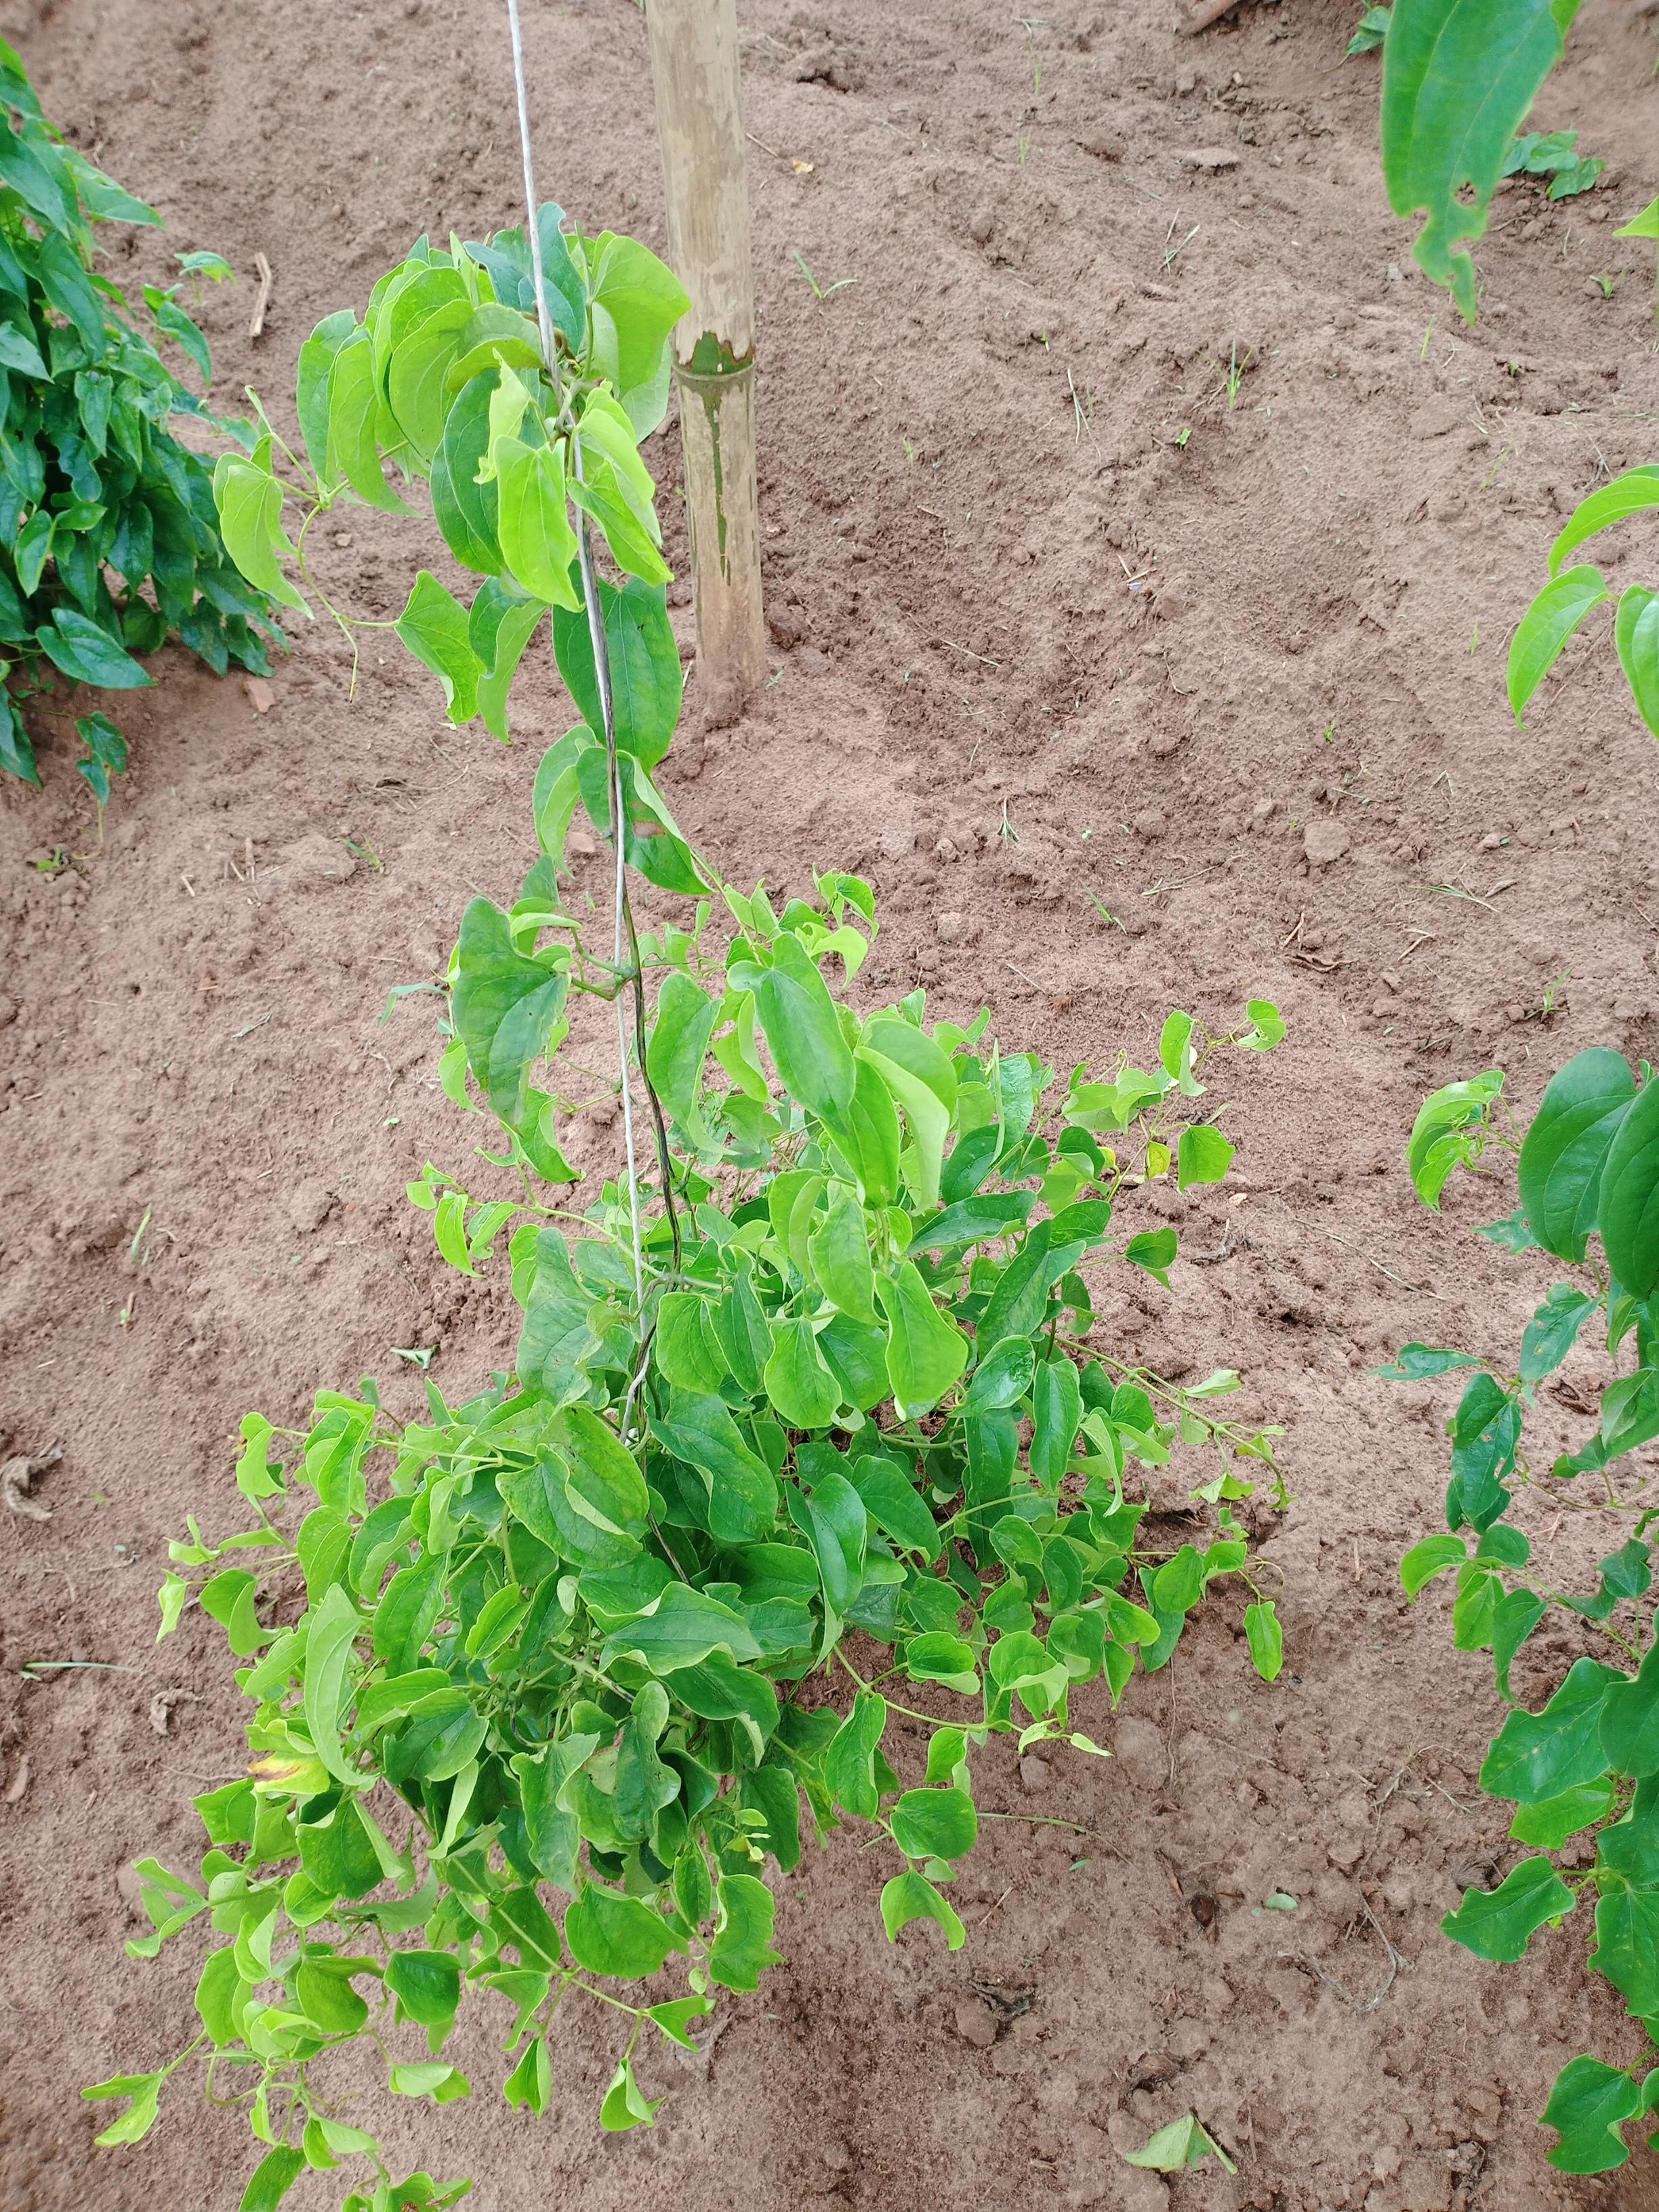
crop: yam
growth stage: vegetative
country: Nigeria
